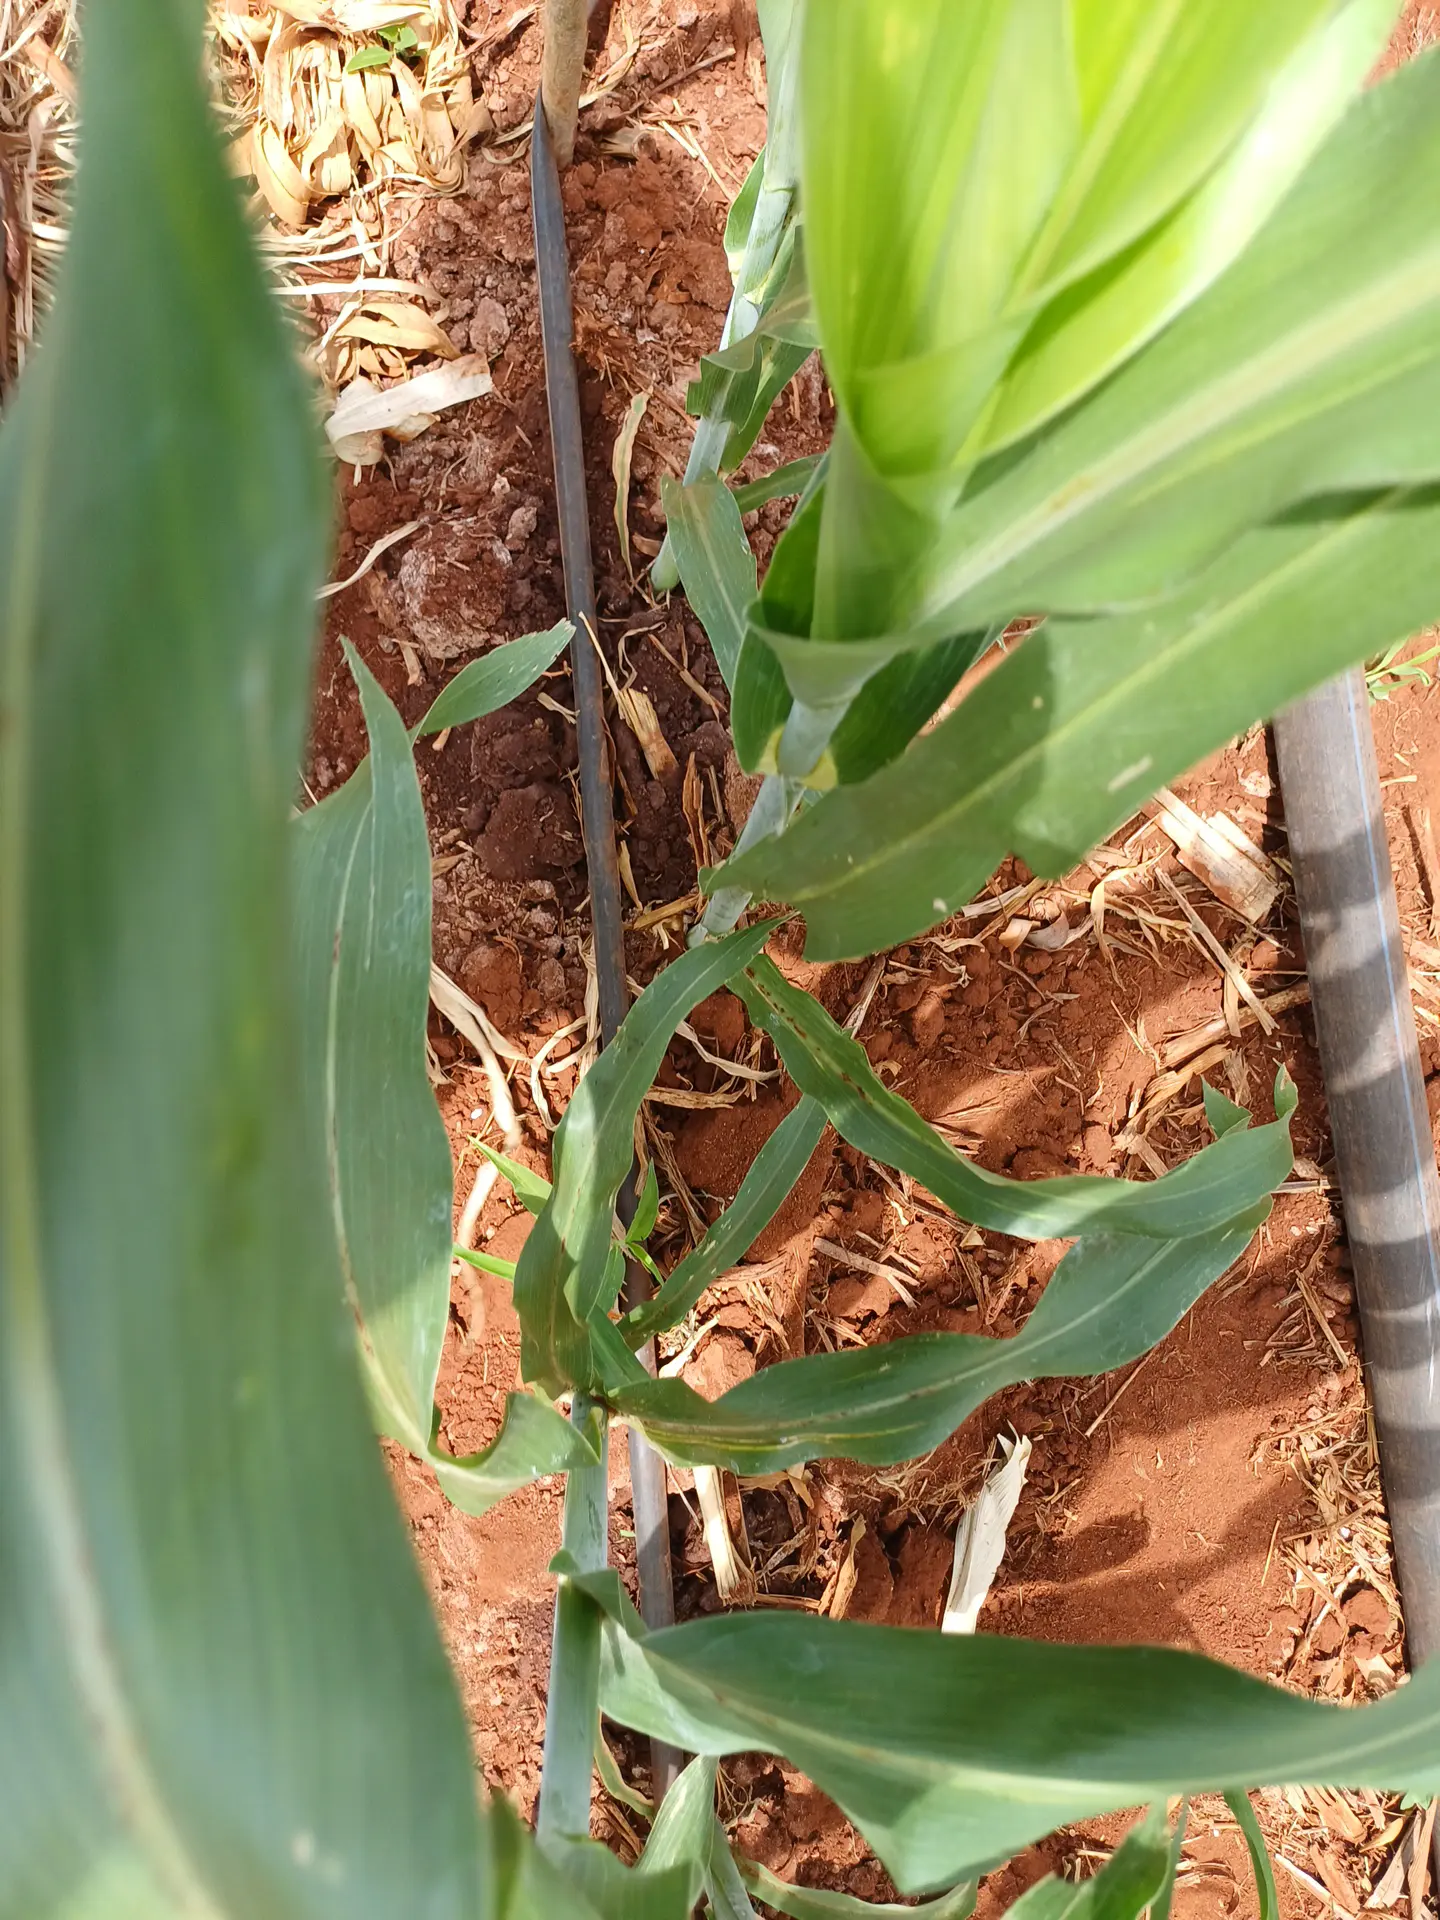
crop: sorghum
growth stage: vegetative
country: Kenya
